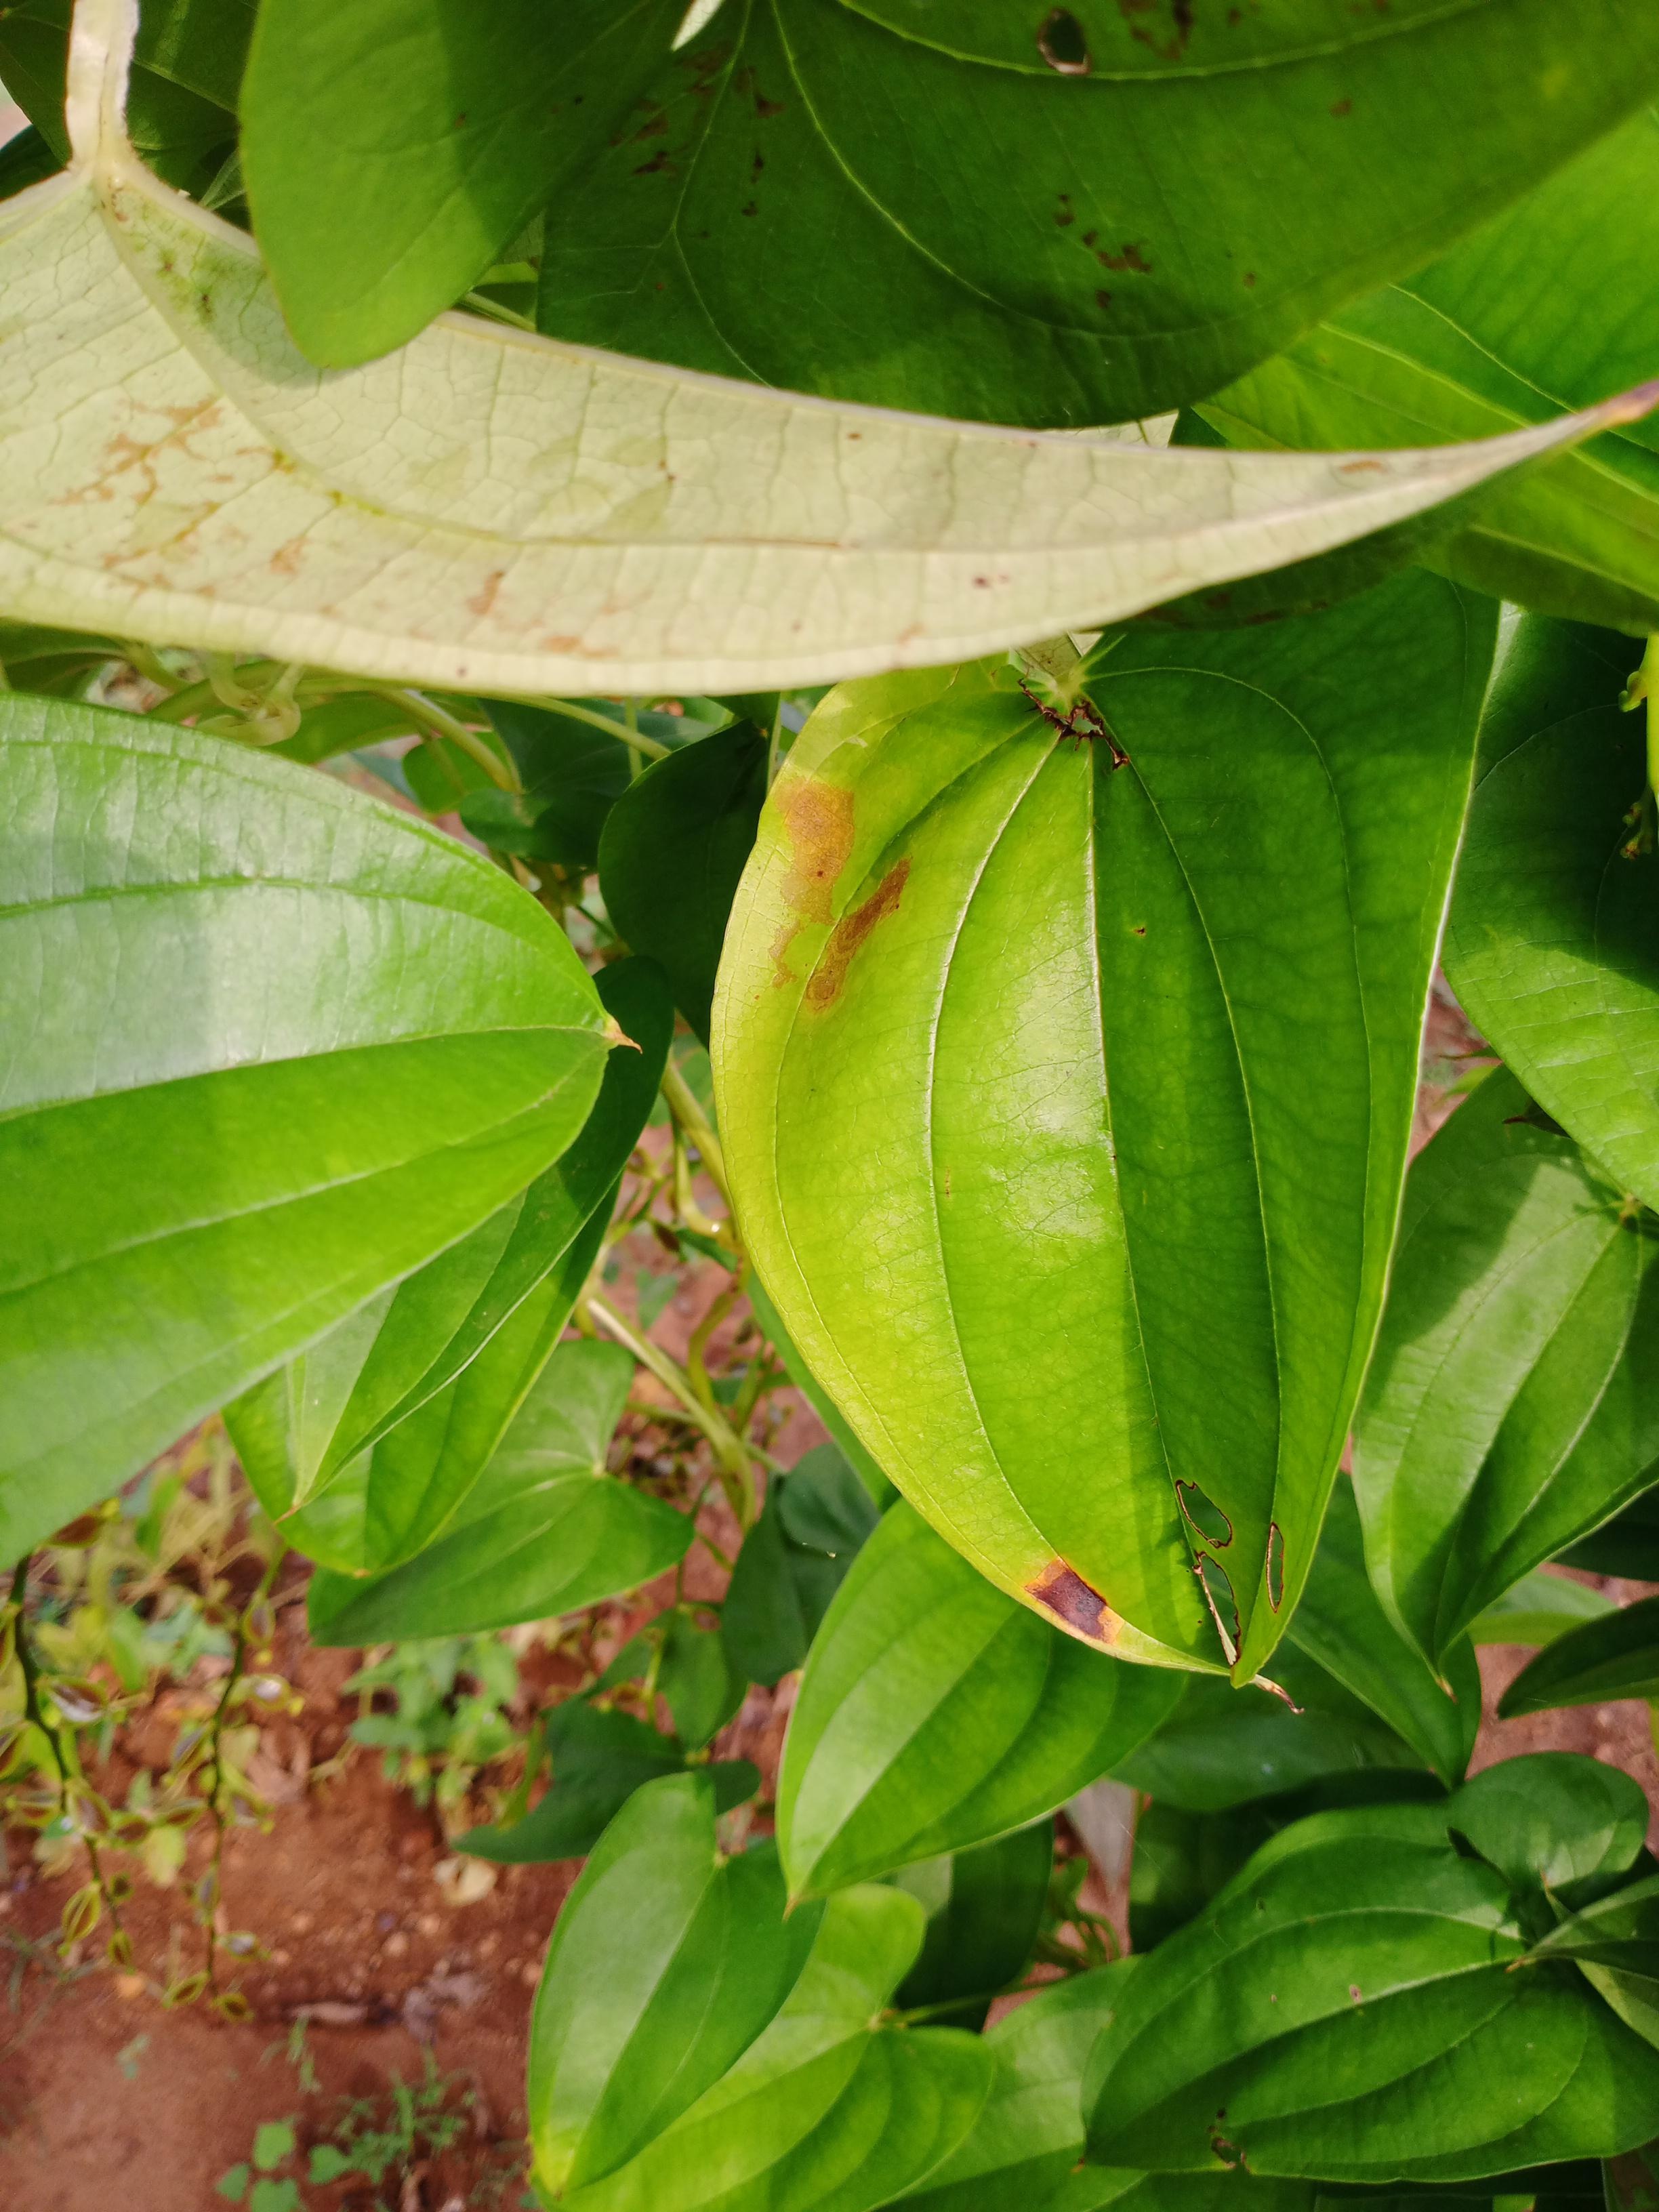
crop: yam
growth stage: vegetative
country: Nigeria
